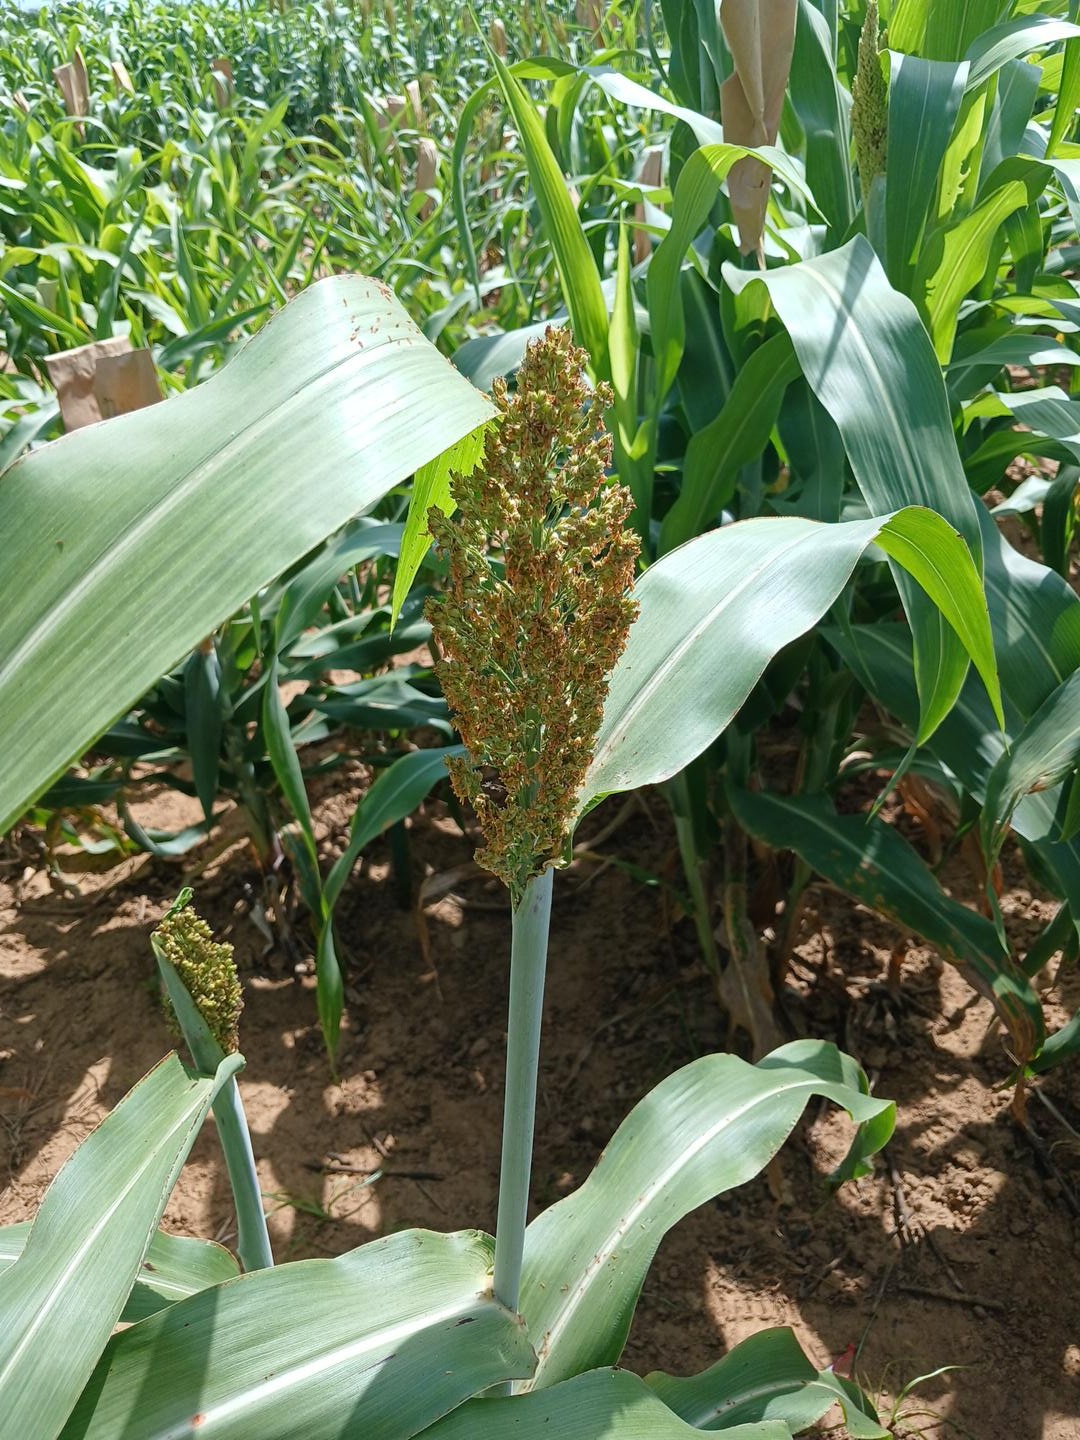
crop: sorghum
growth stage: filling grain
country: Senegal
